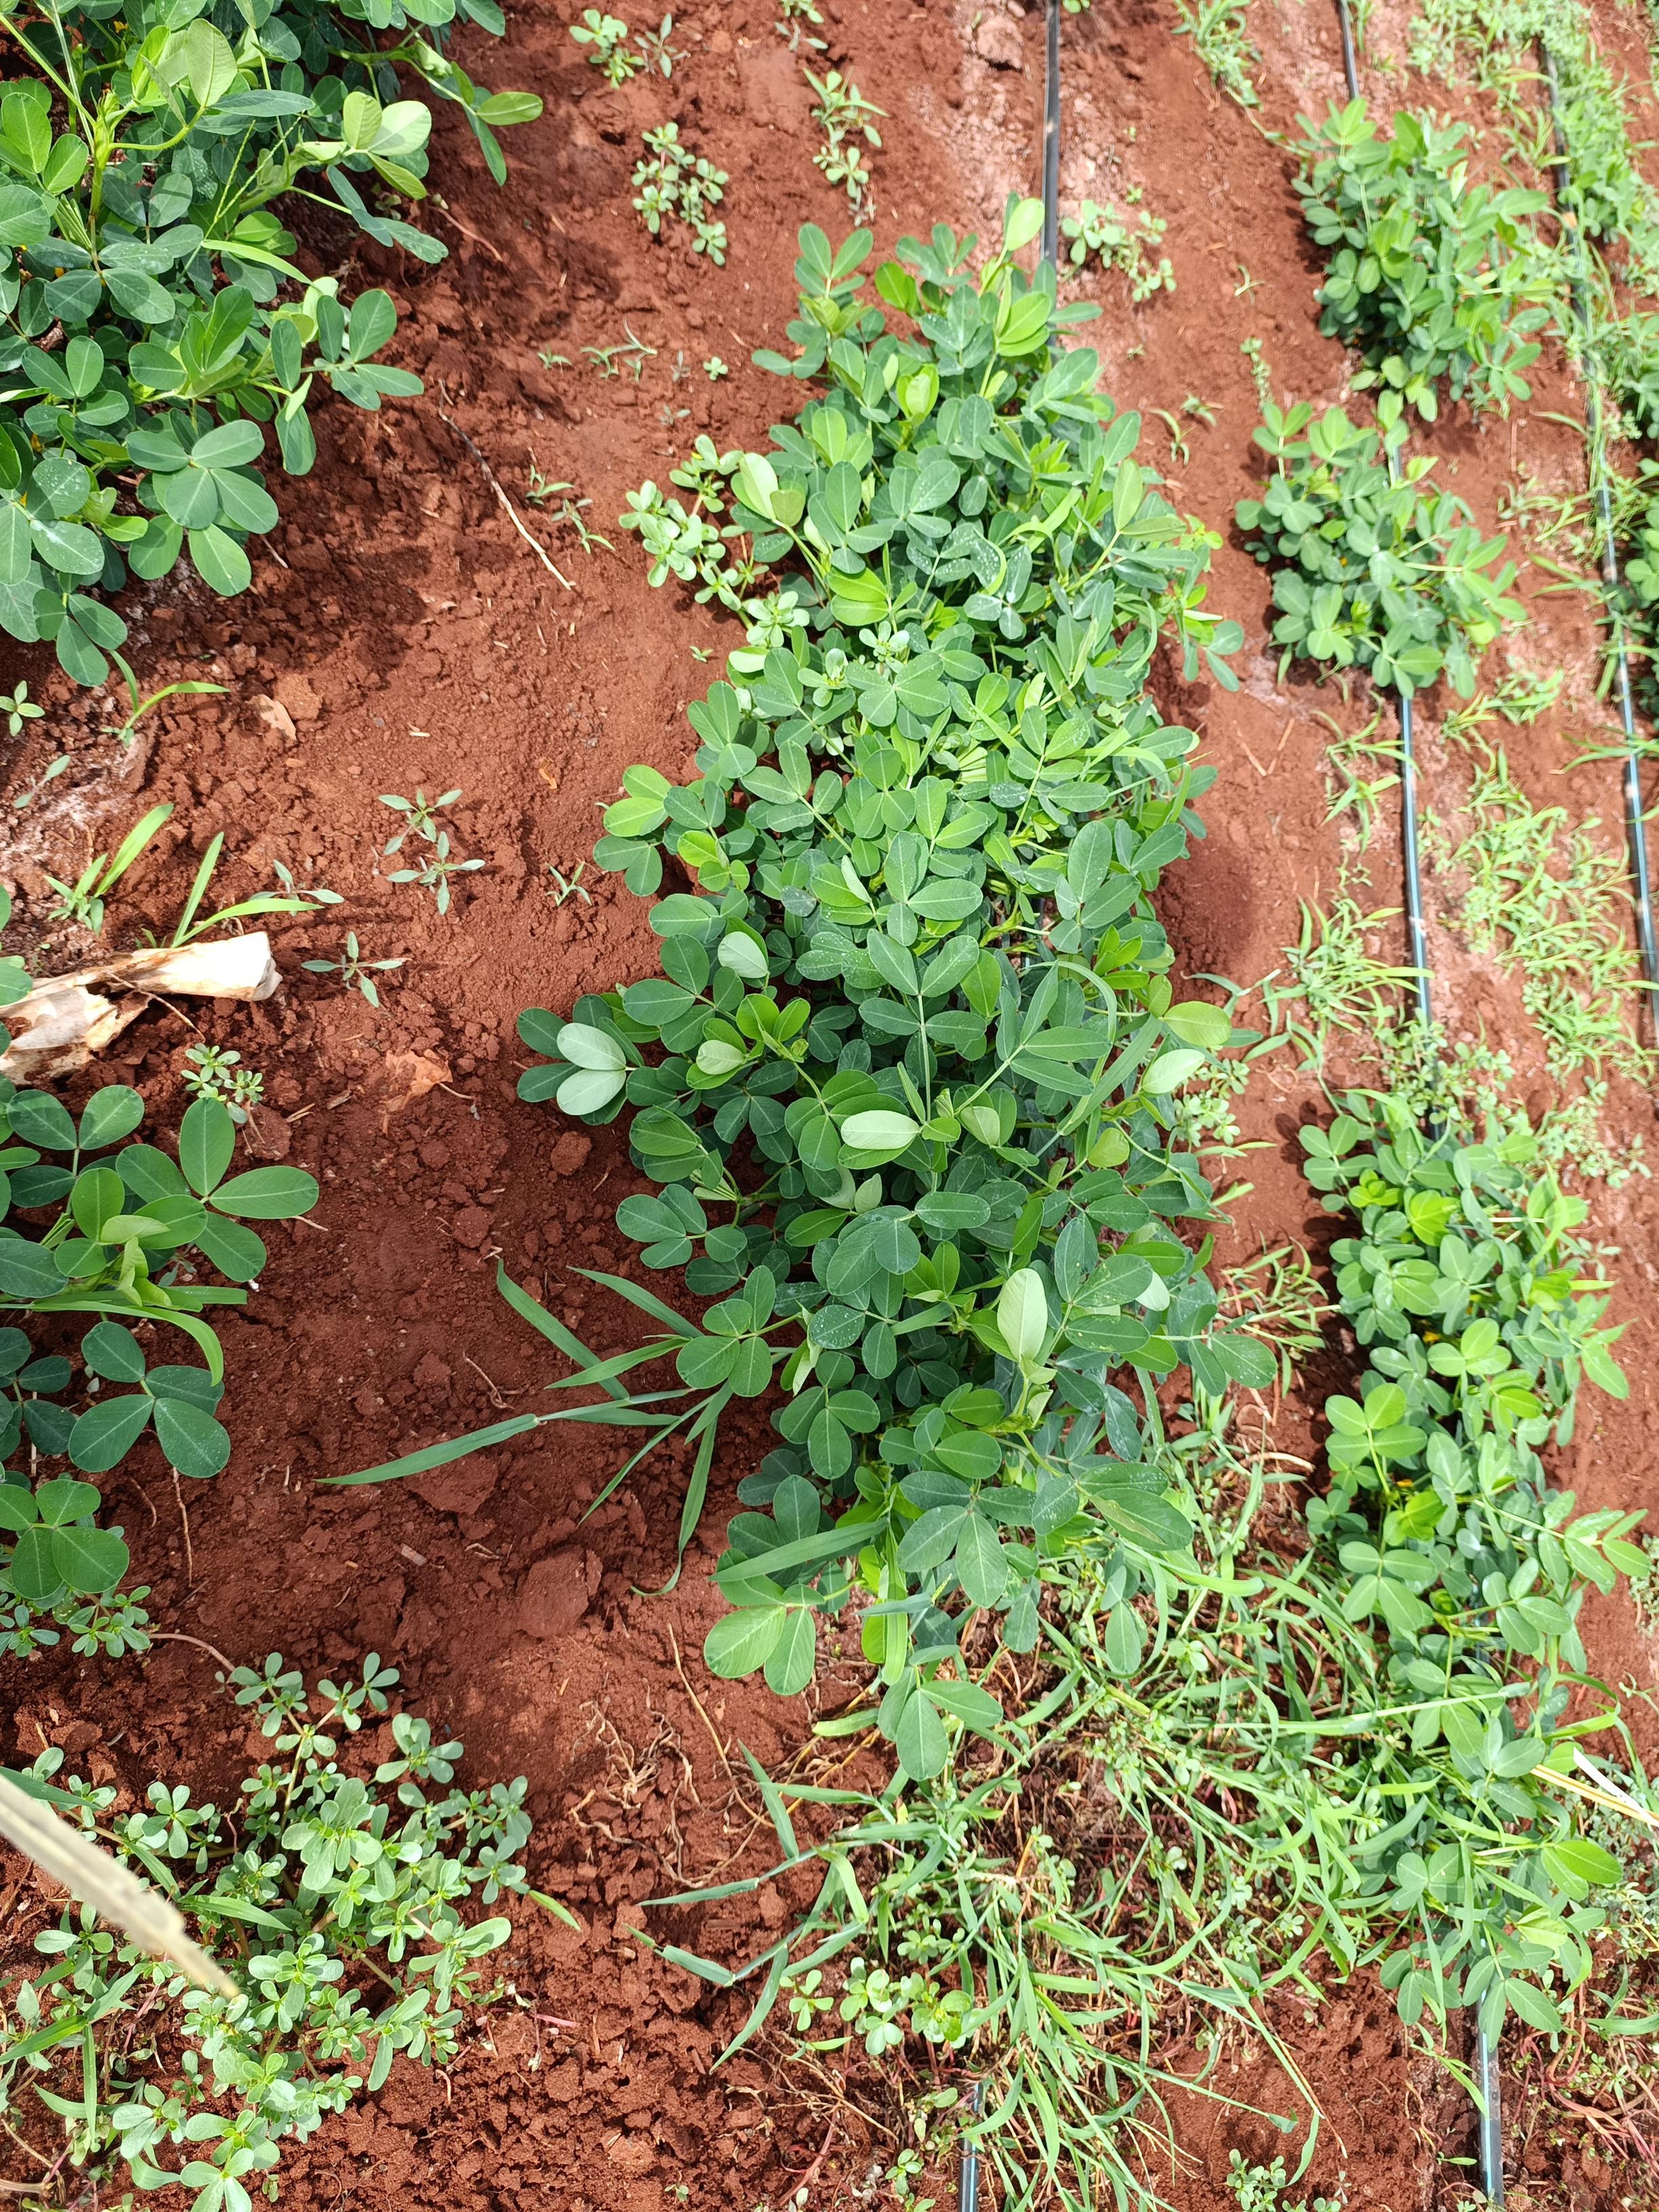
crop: groundnut
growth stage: flowering
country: Kenya
